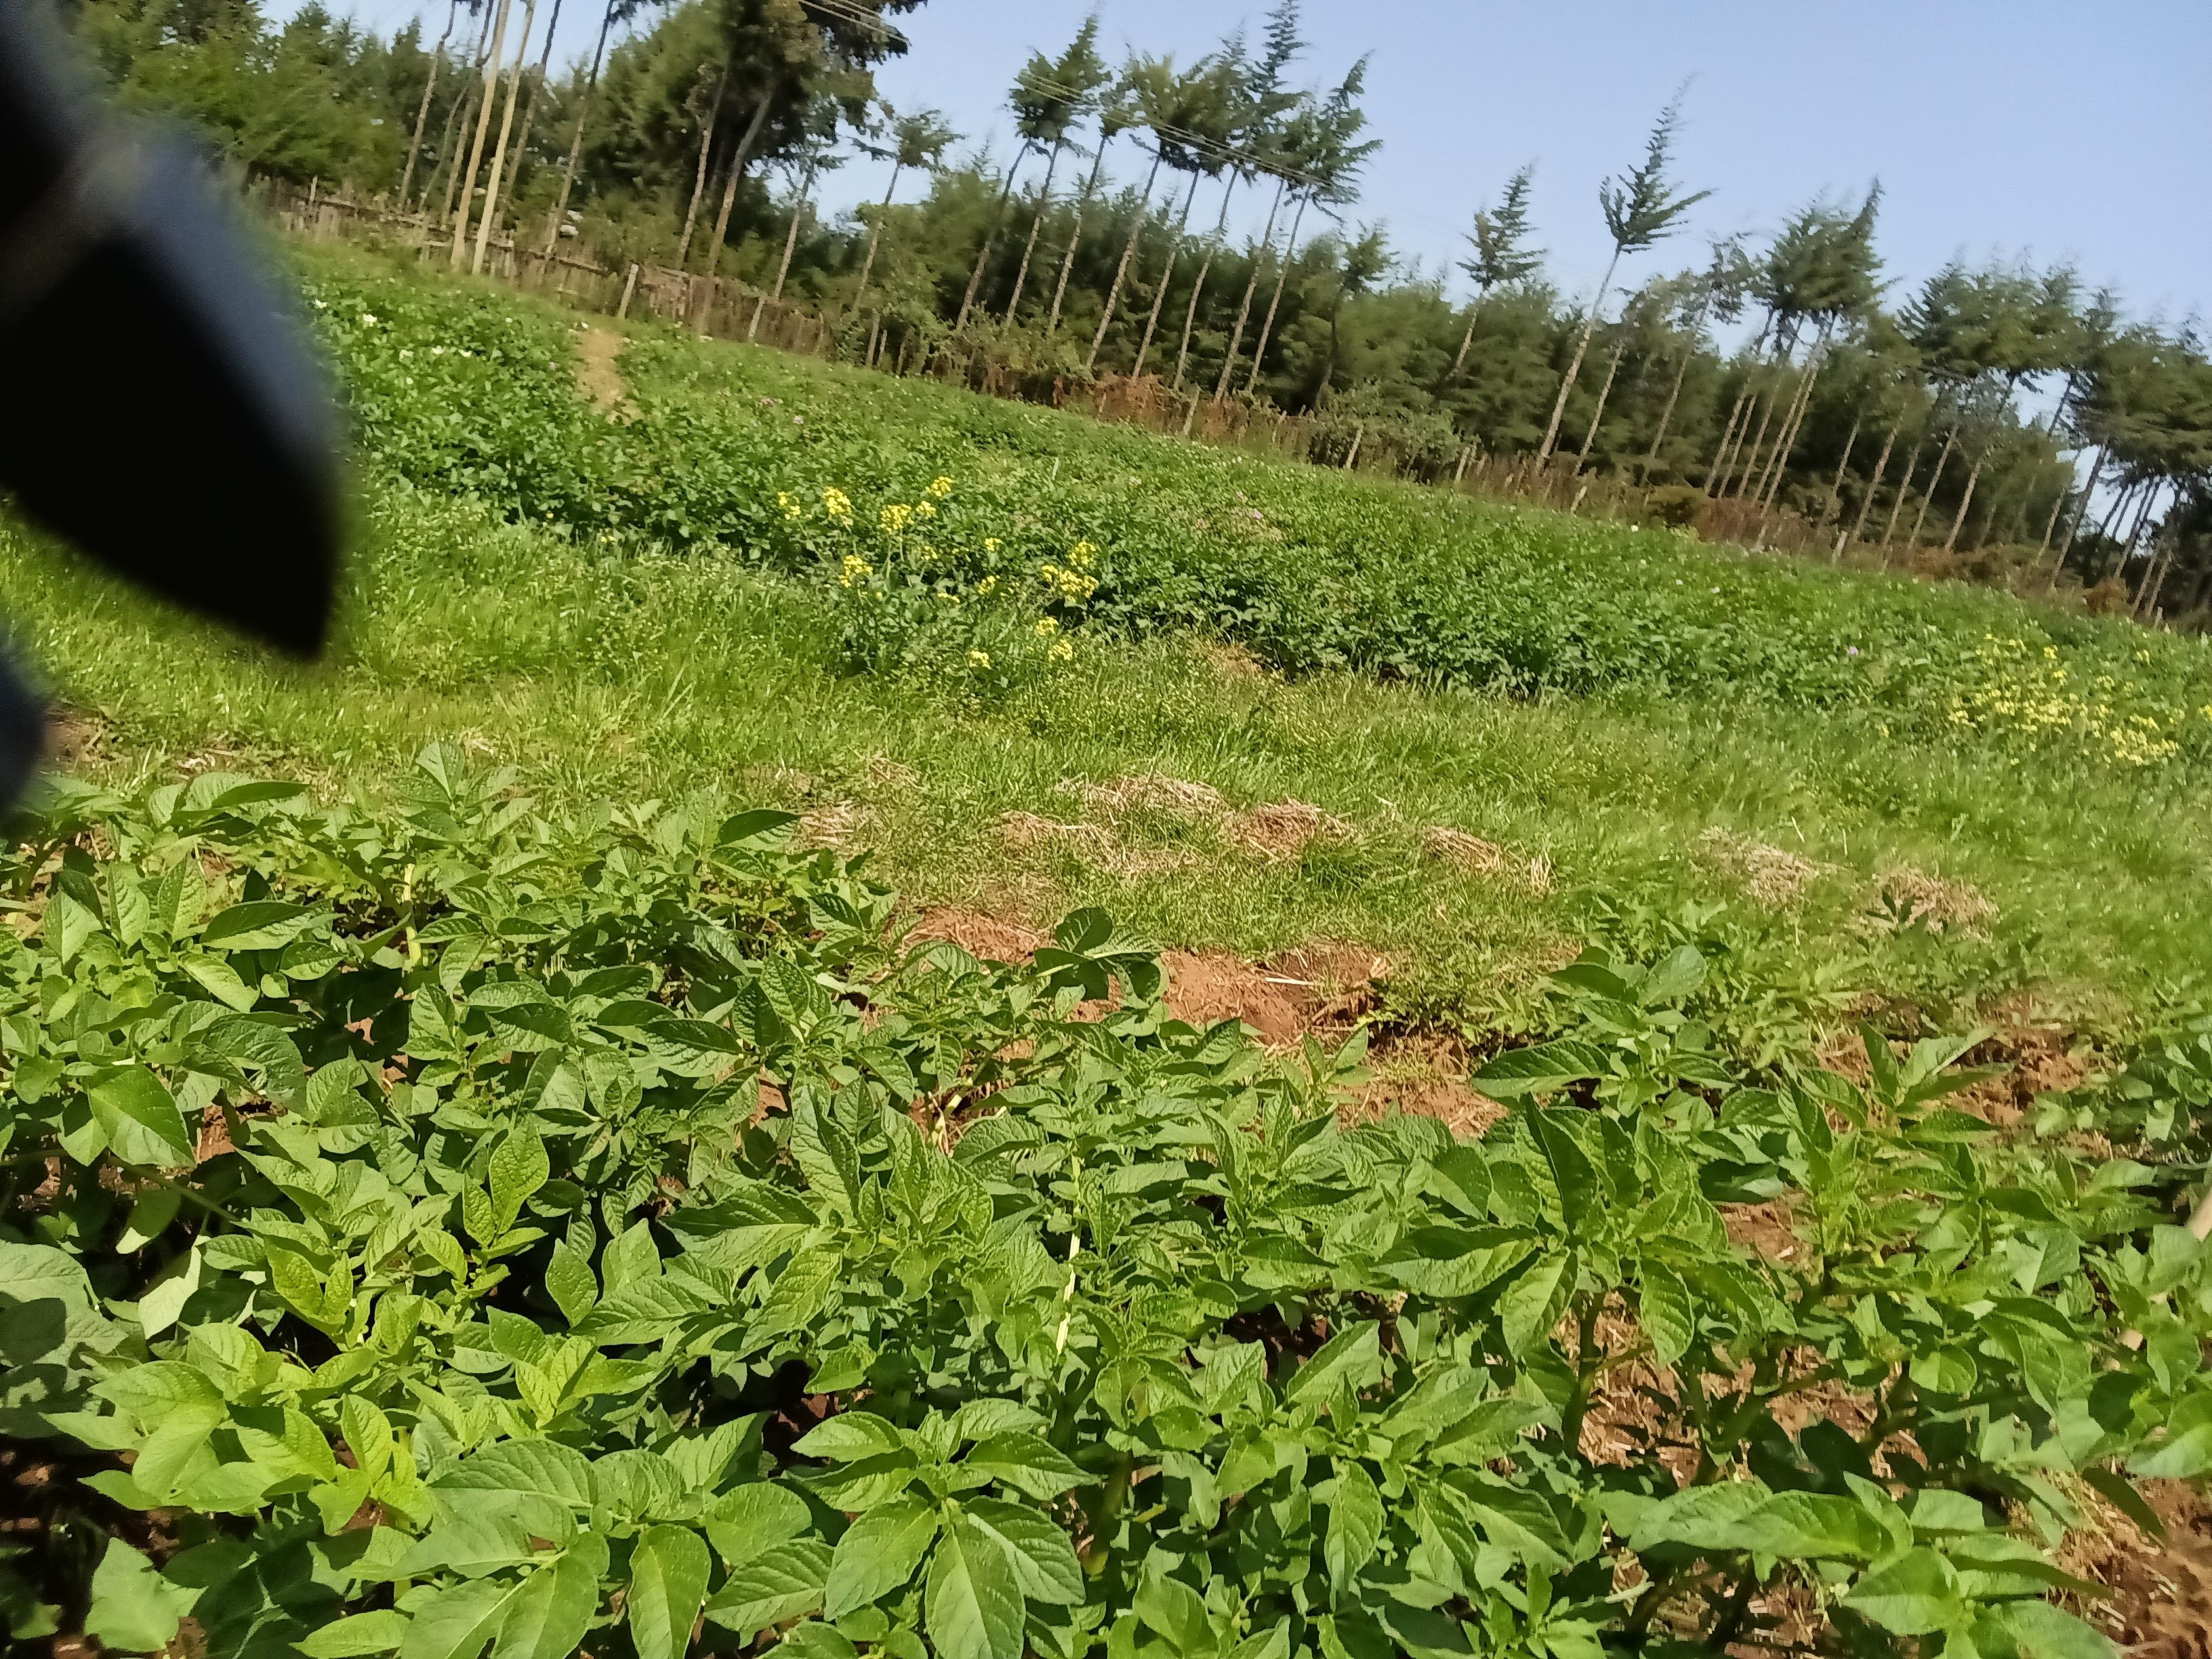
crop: potato
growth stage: vegetative
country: Kenya
